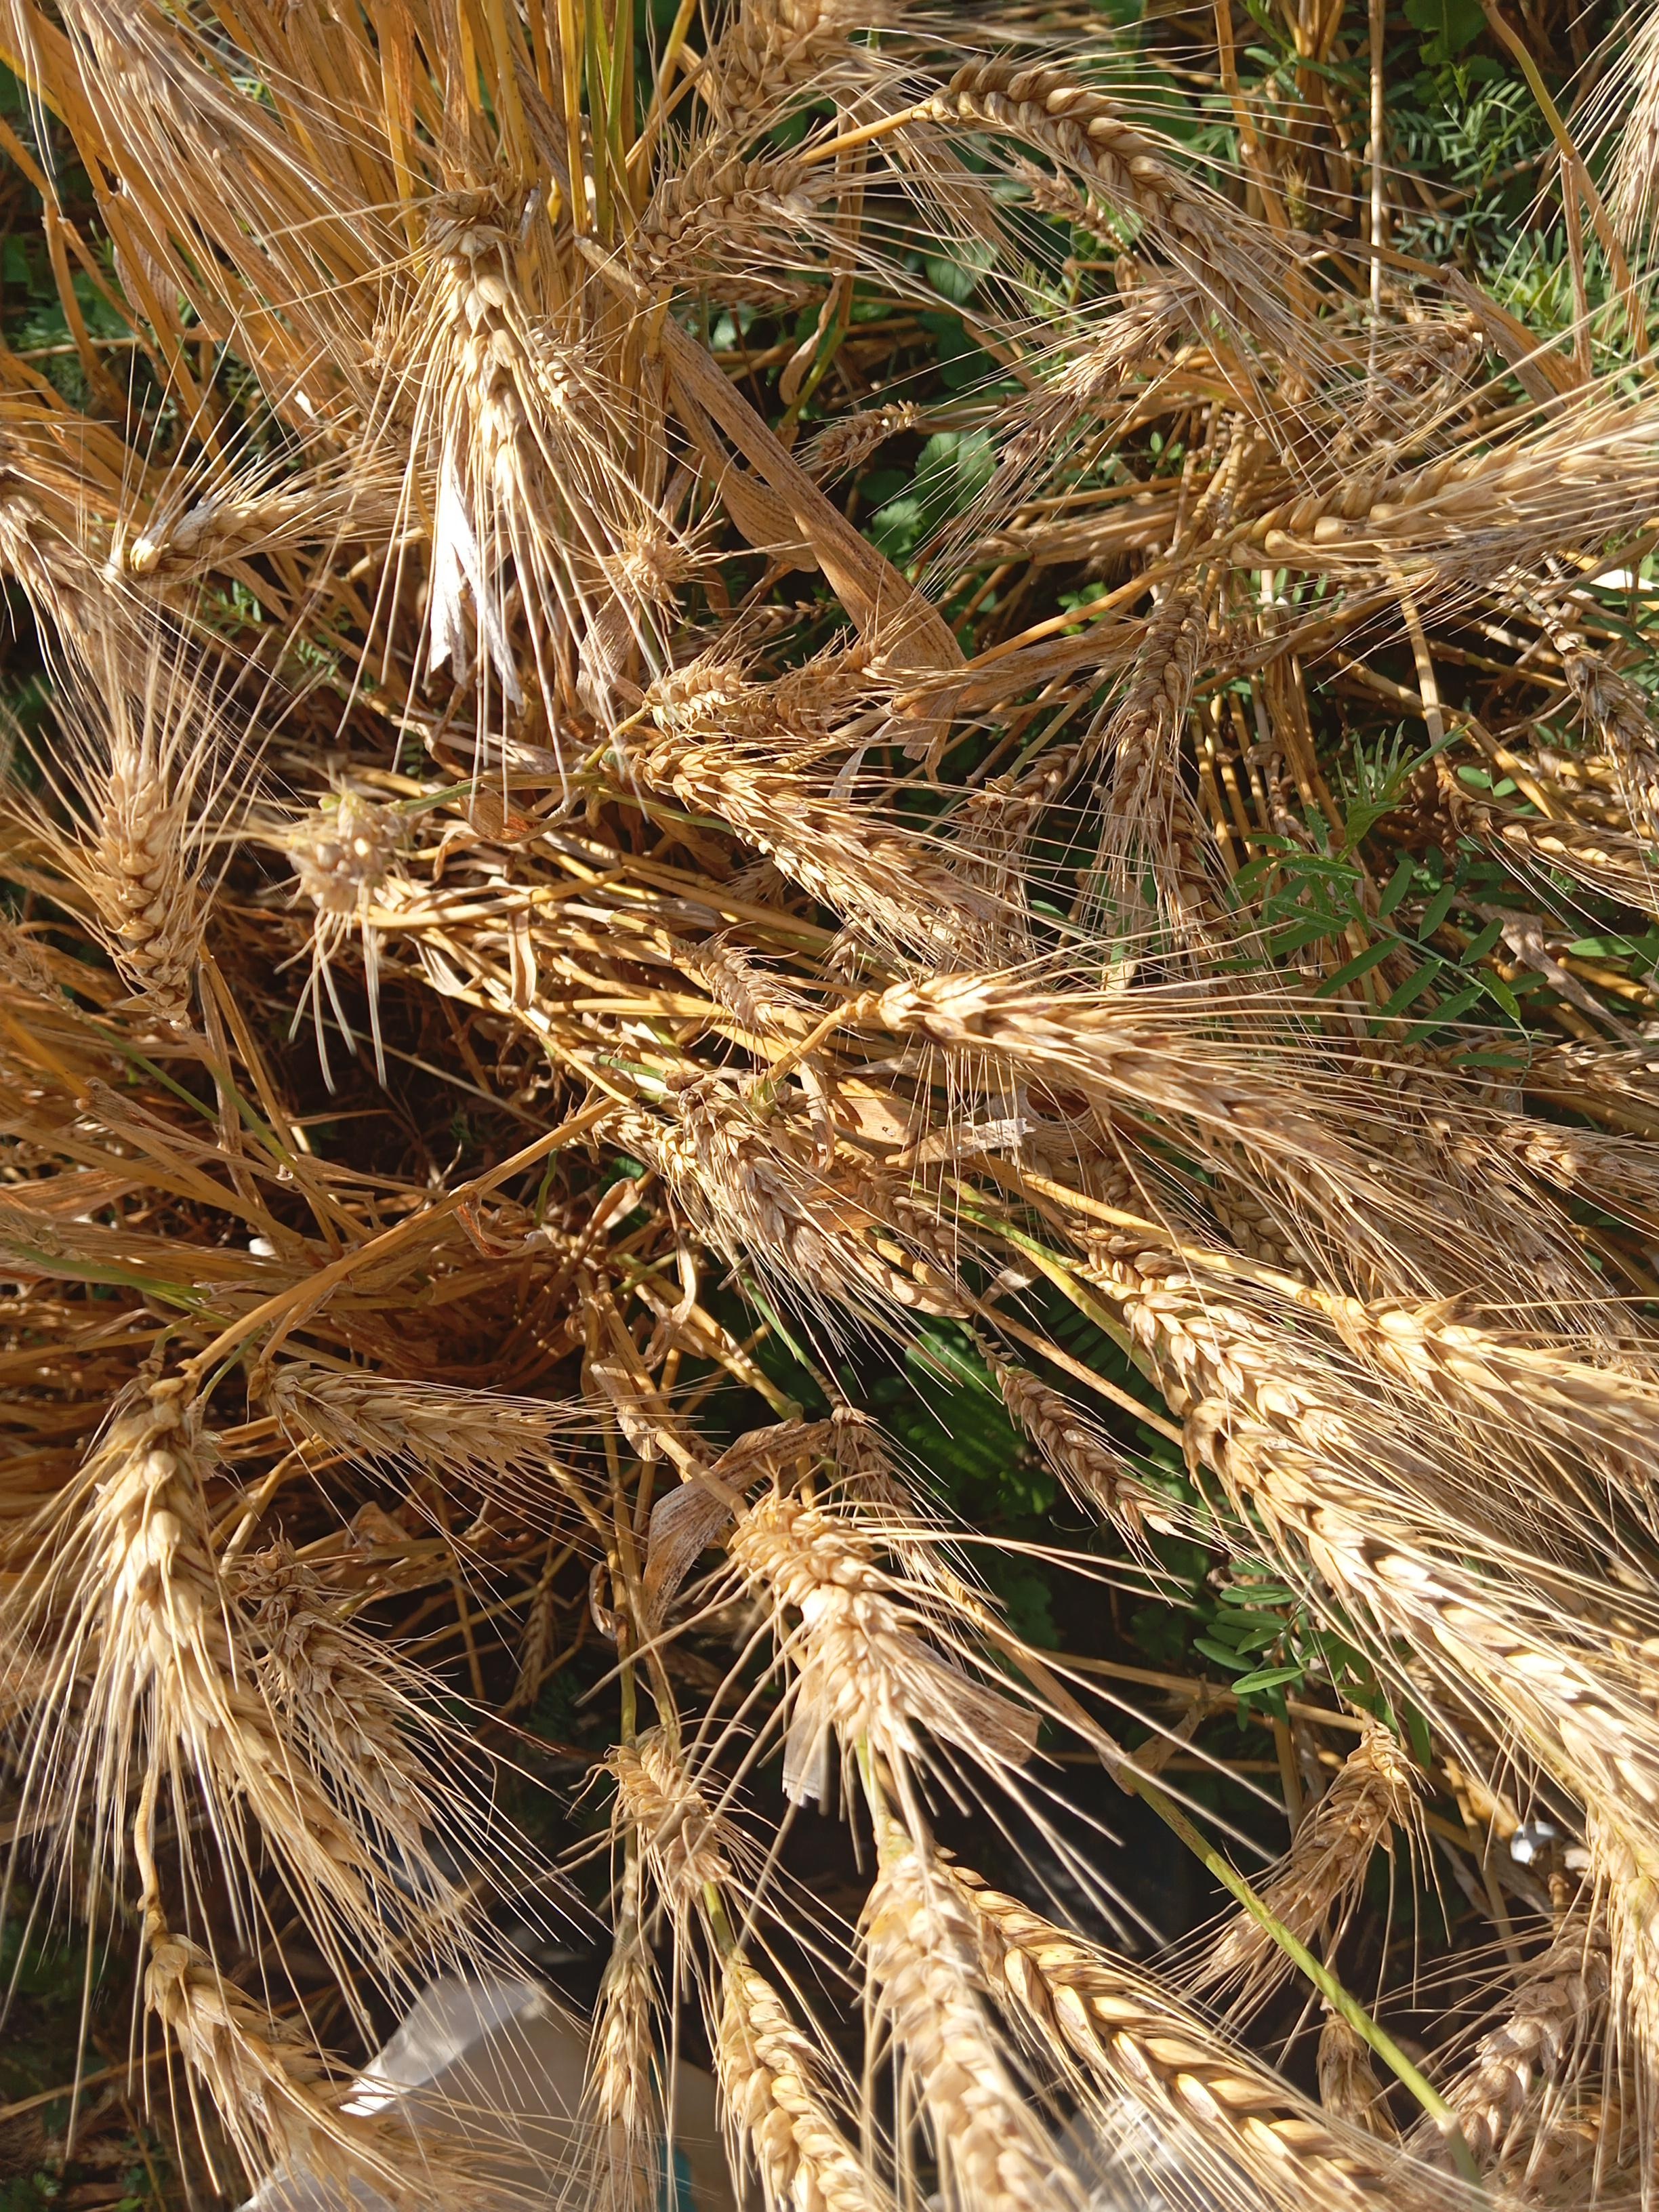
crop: wheat
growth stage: maturity
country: Kenya
